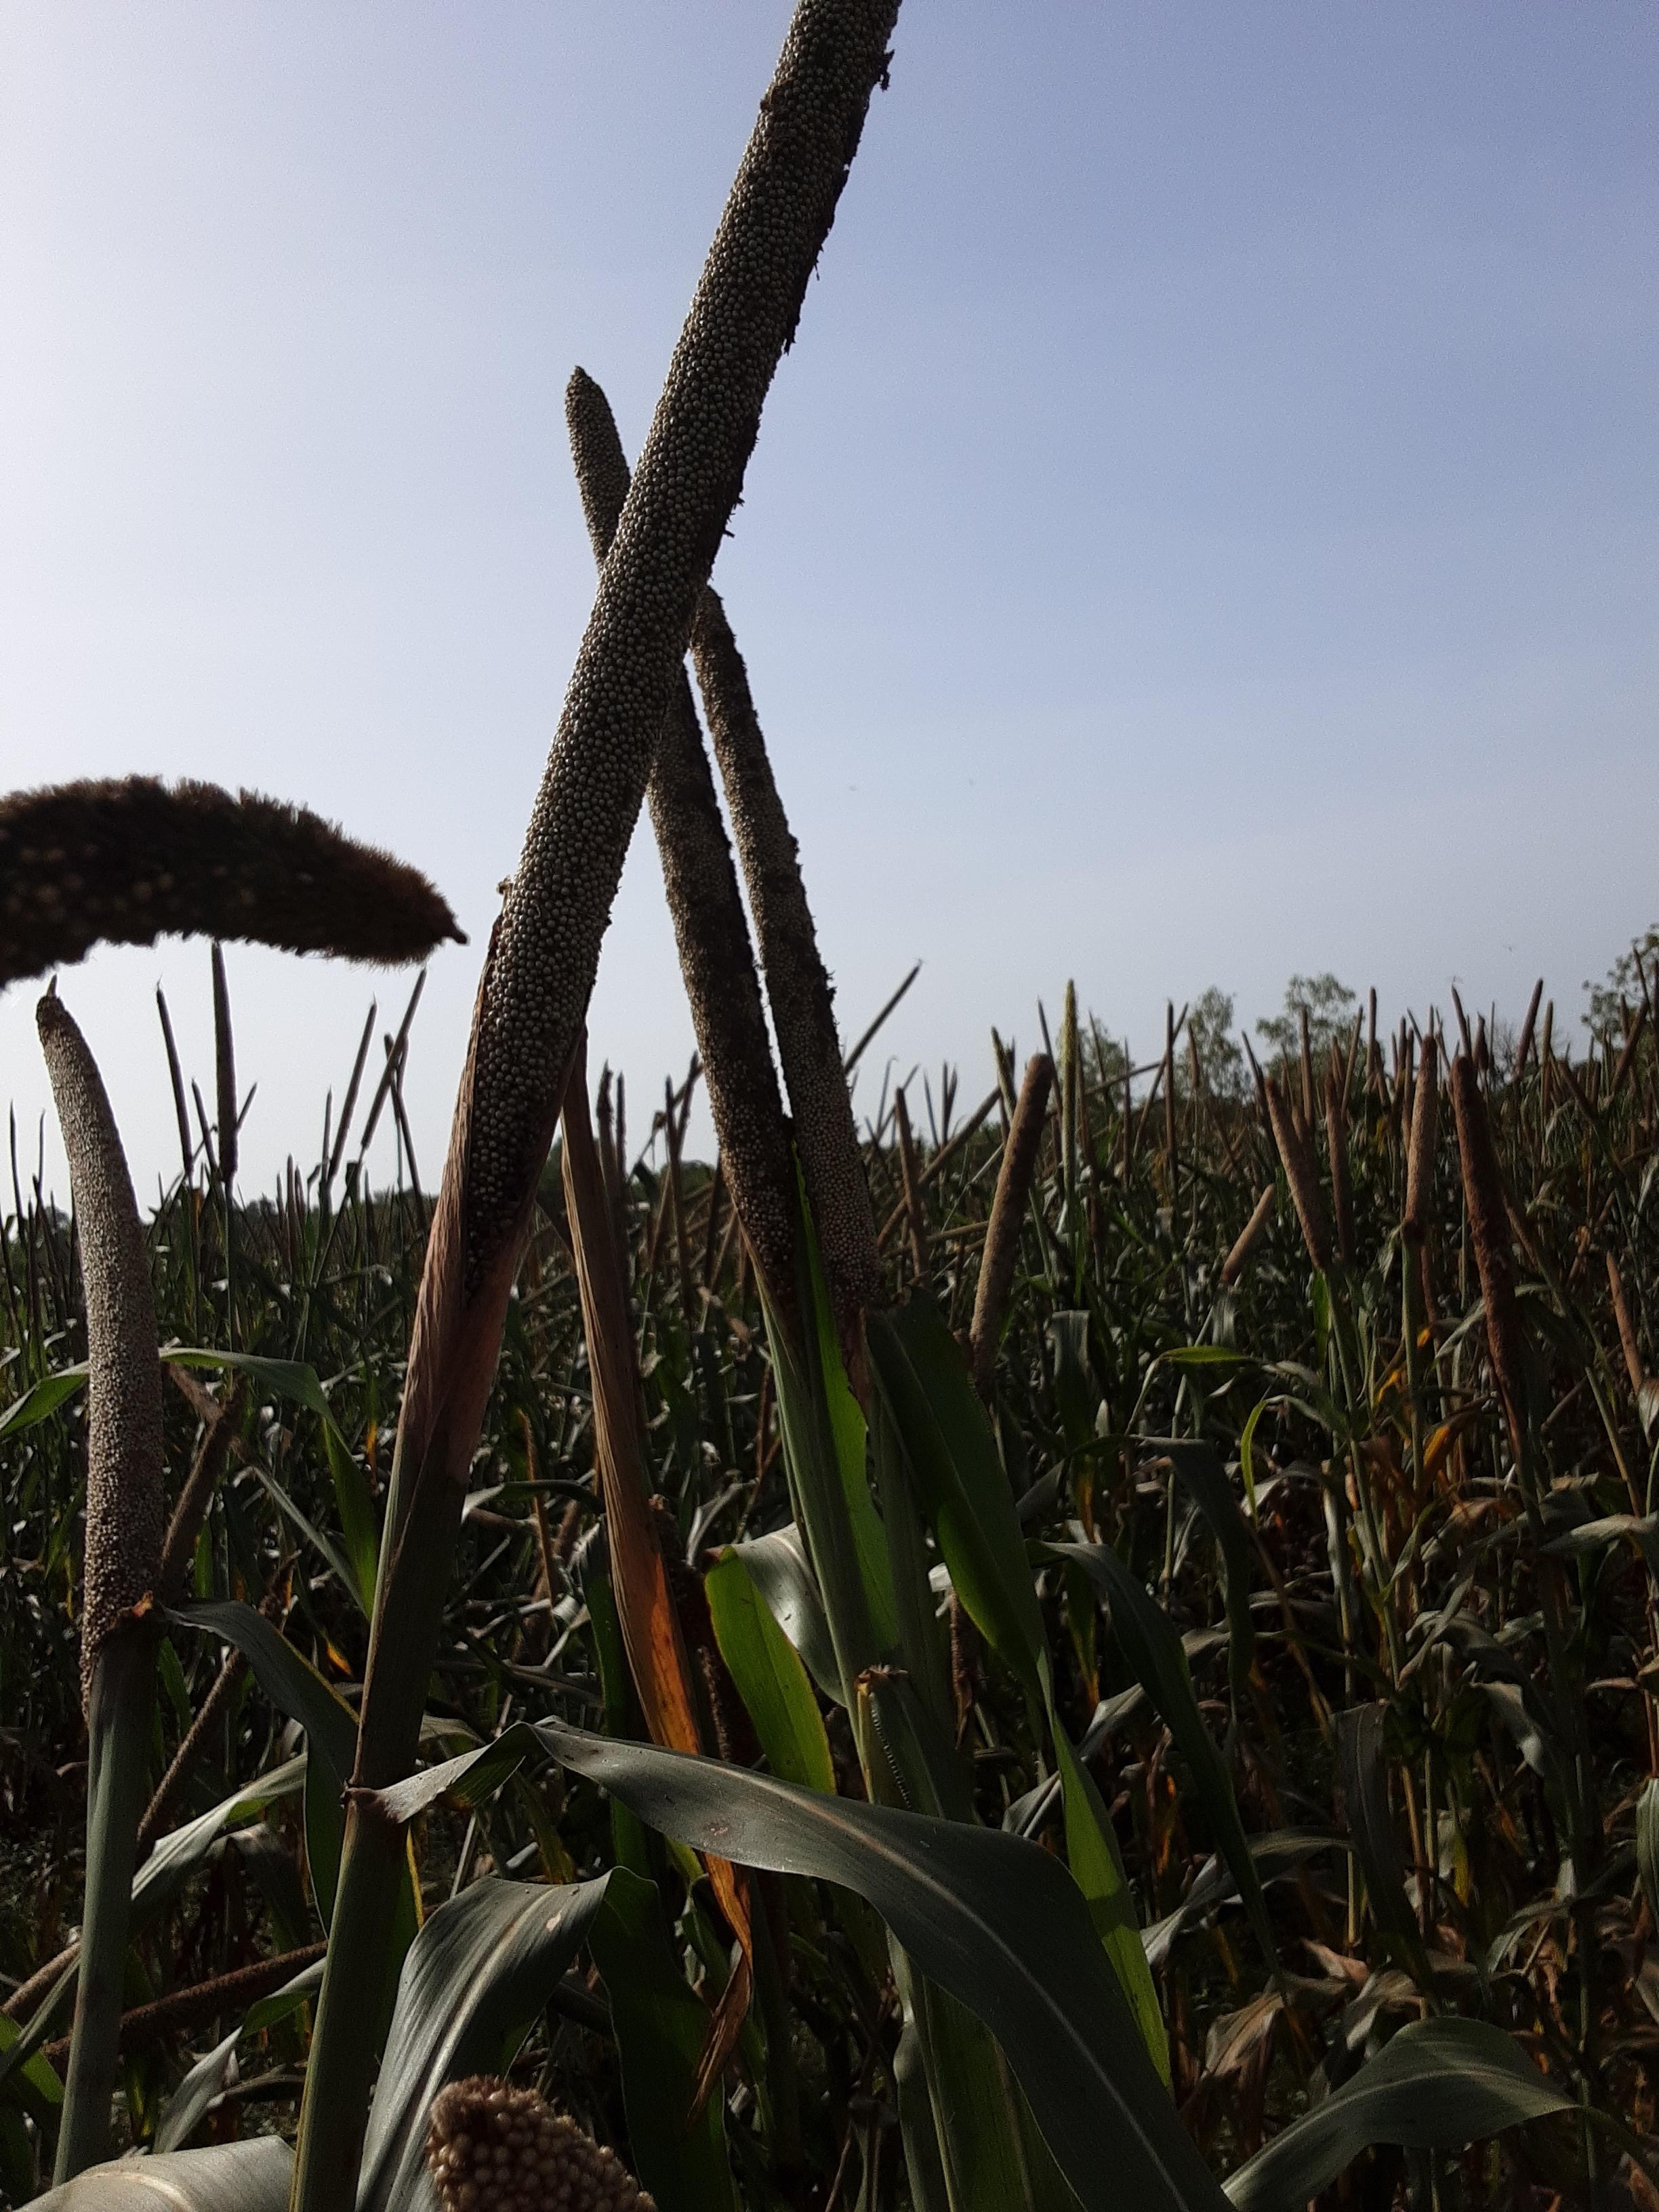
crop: pearl millet
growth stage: filling grain
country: Senegal
